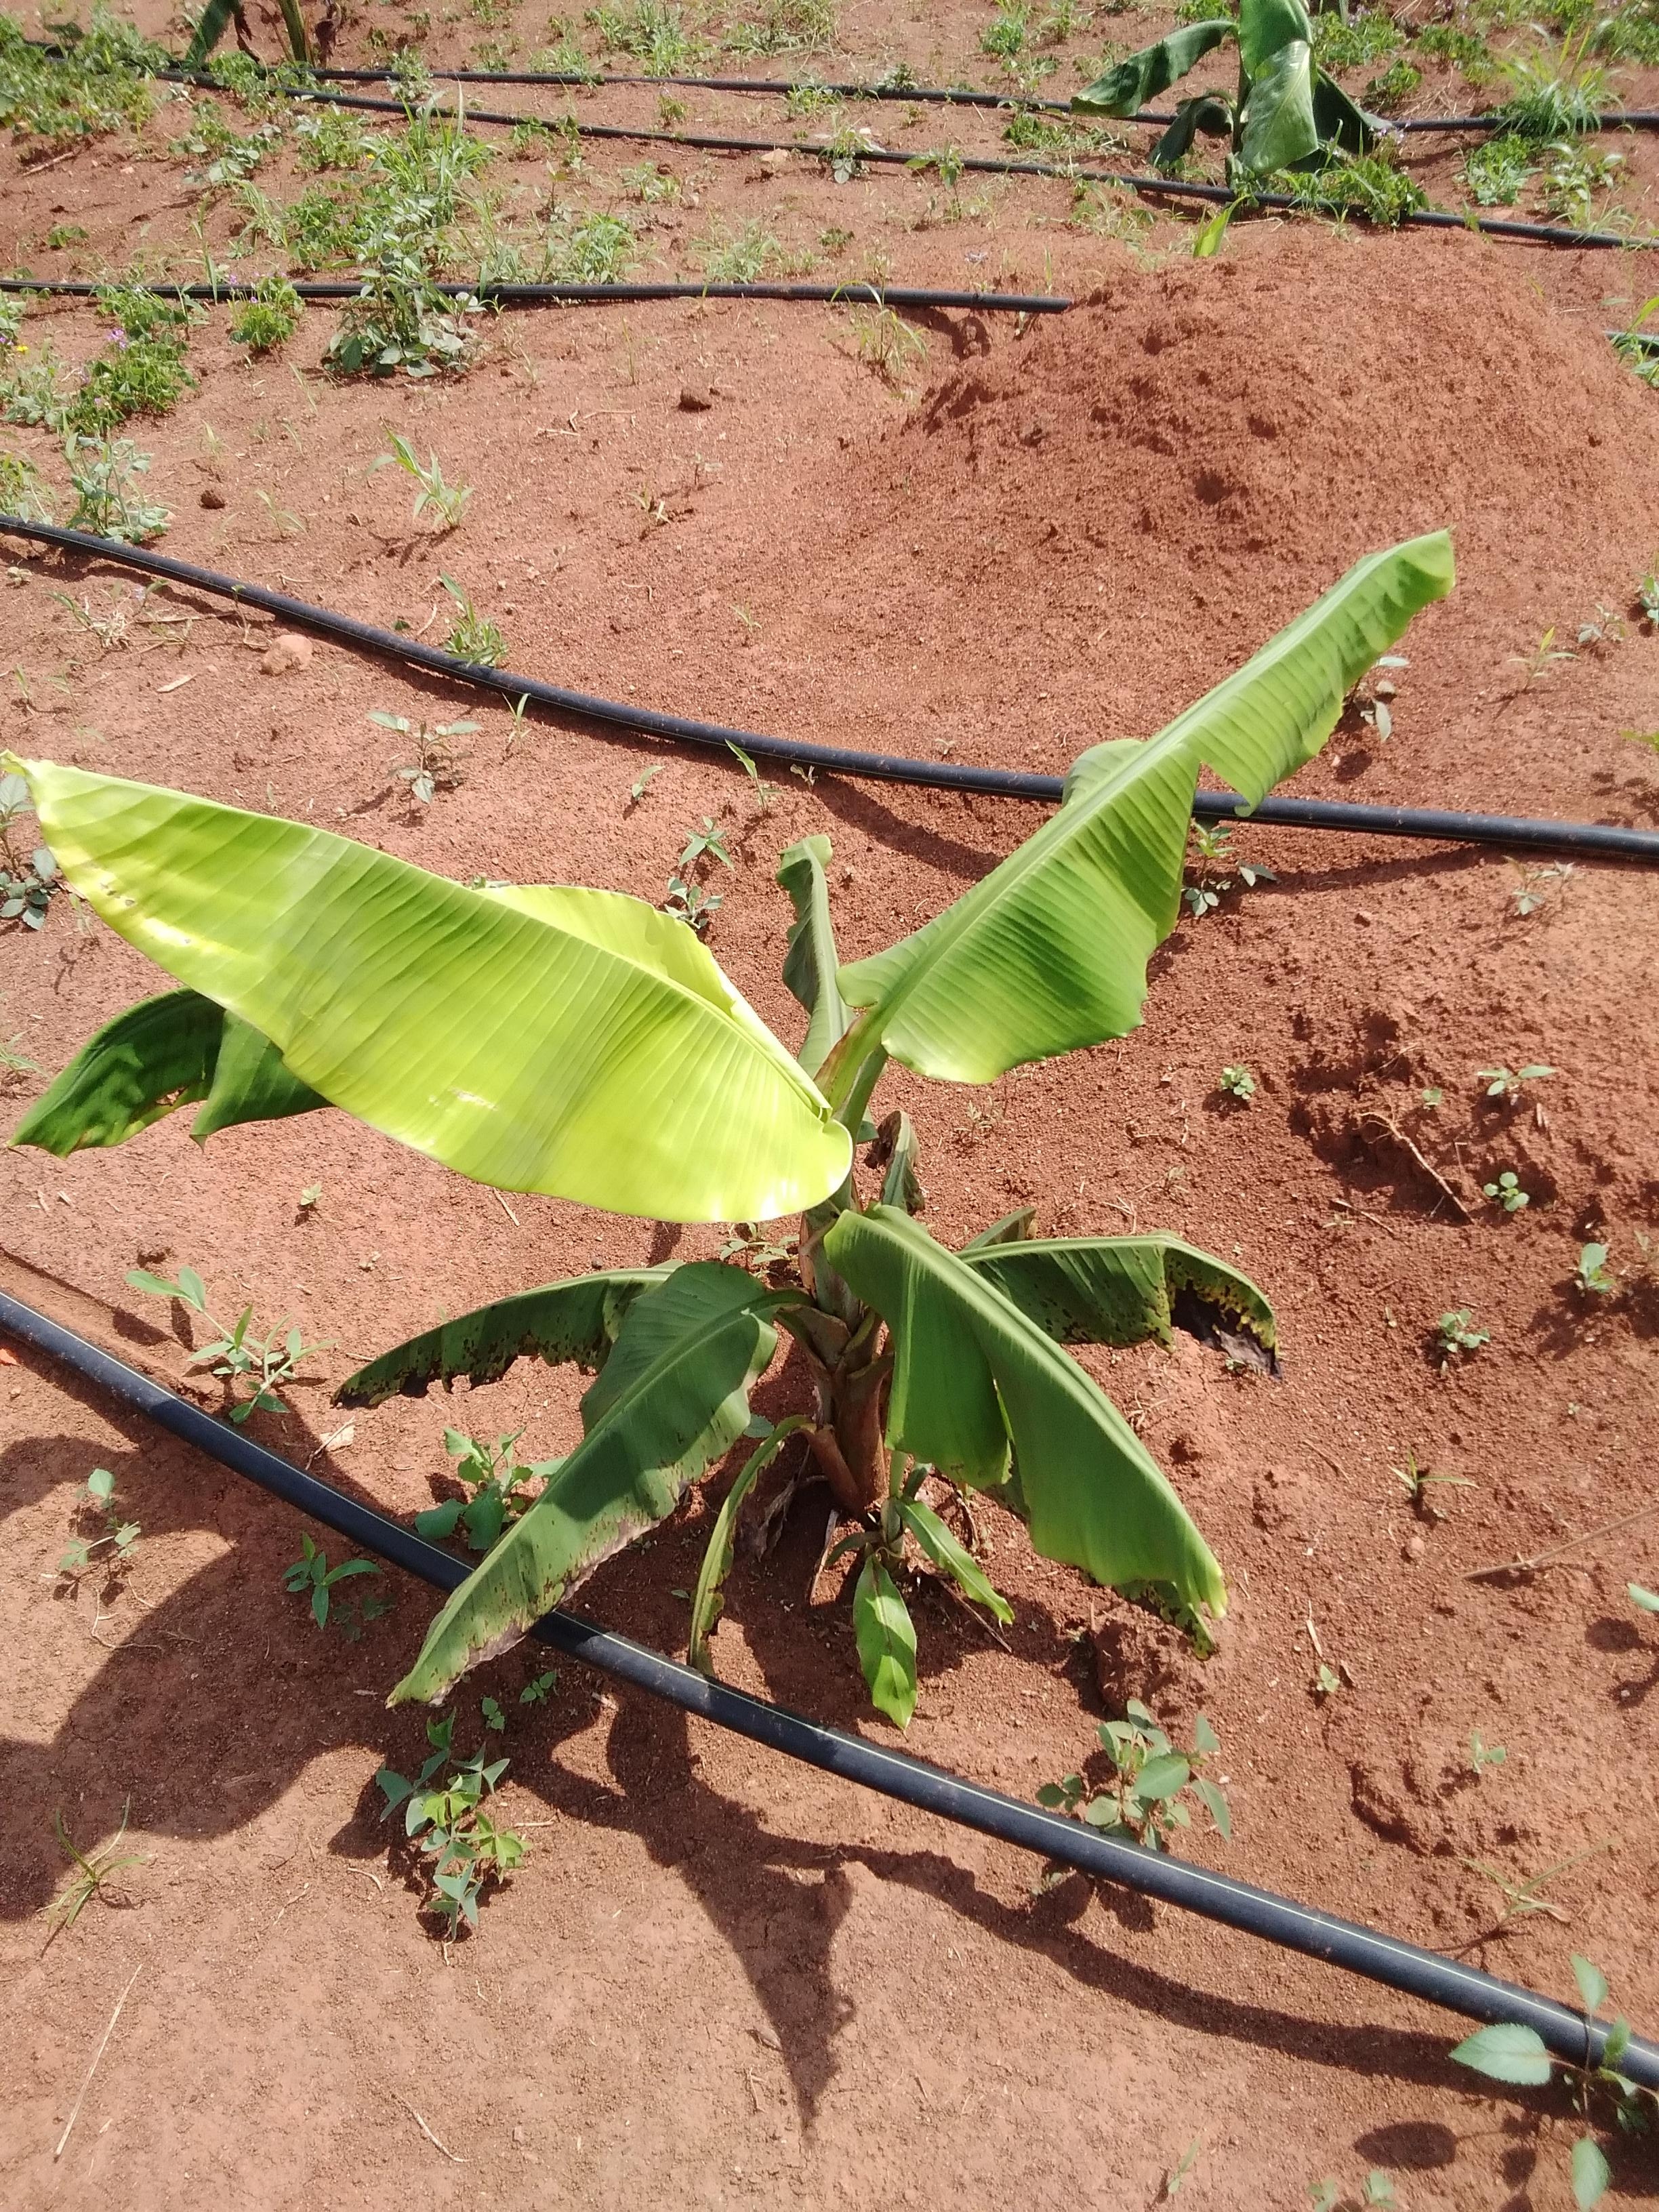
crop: banana
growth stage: vegetative
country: Uganda
